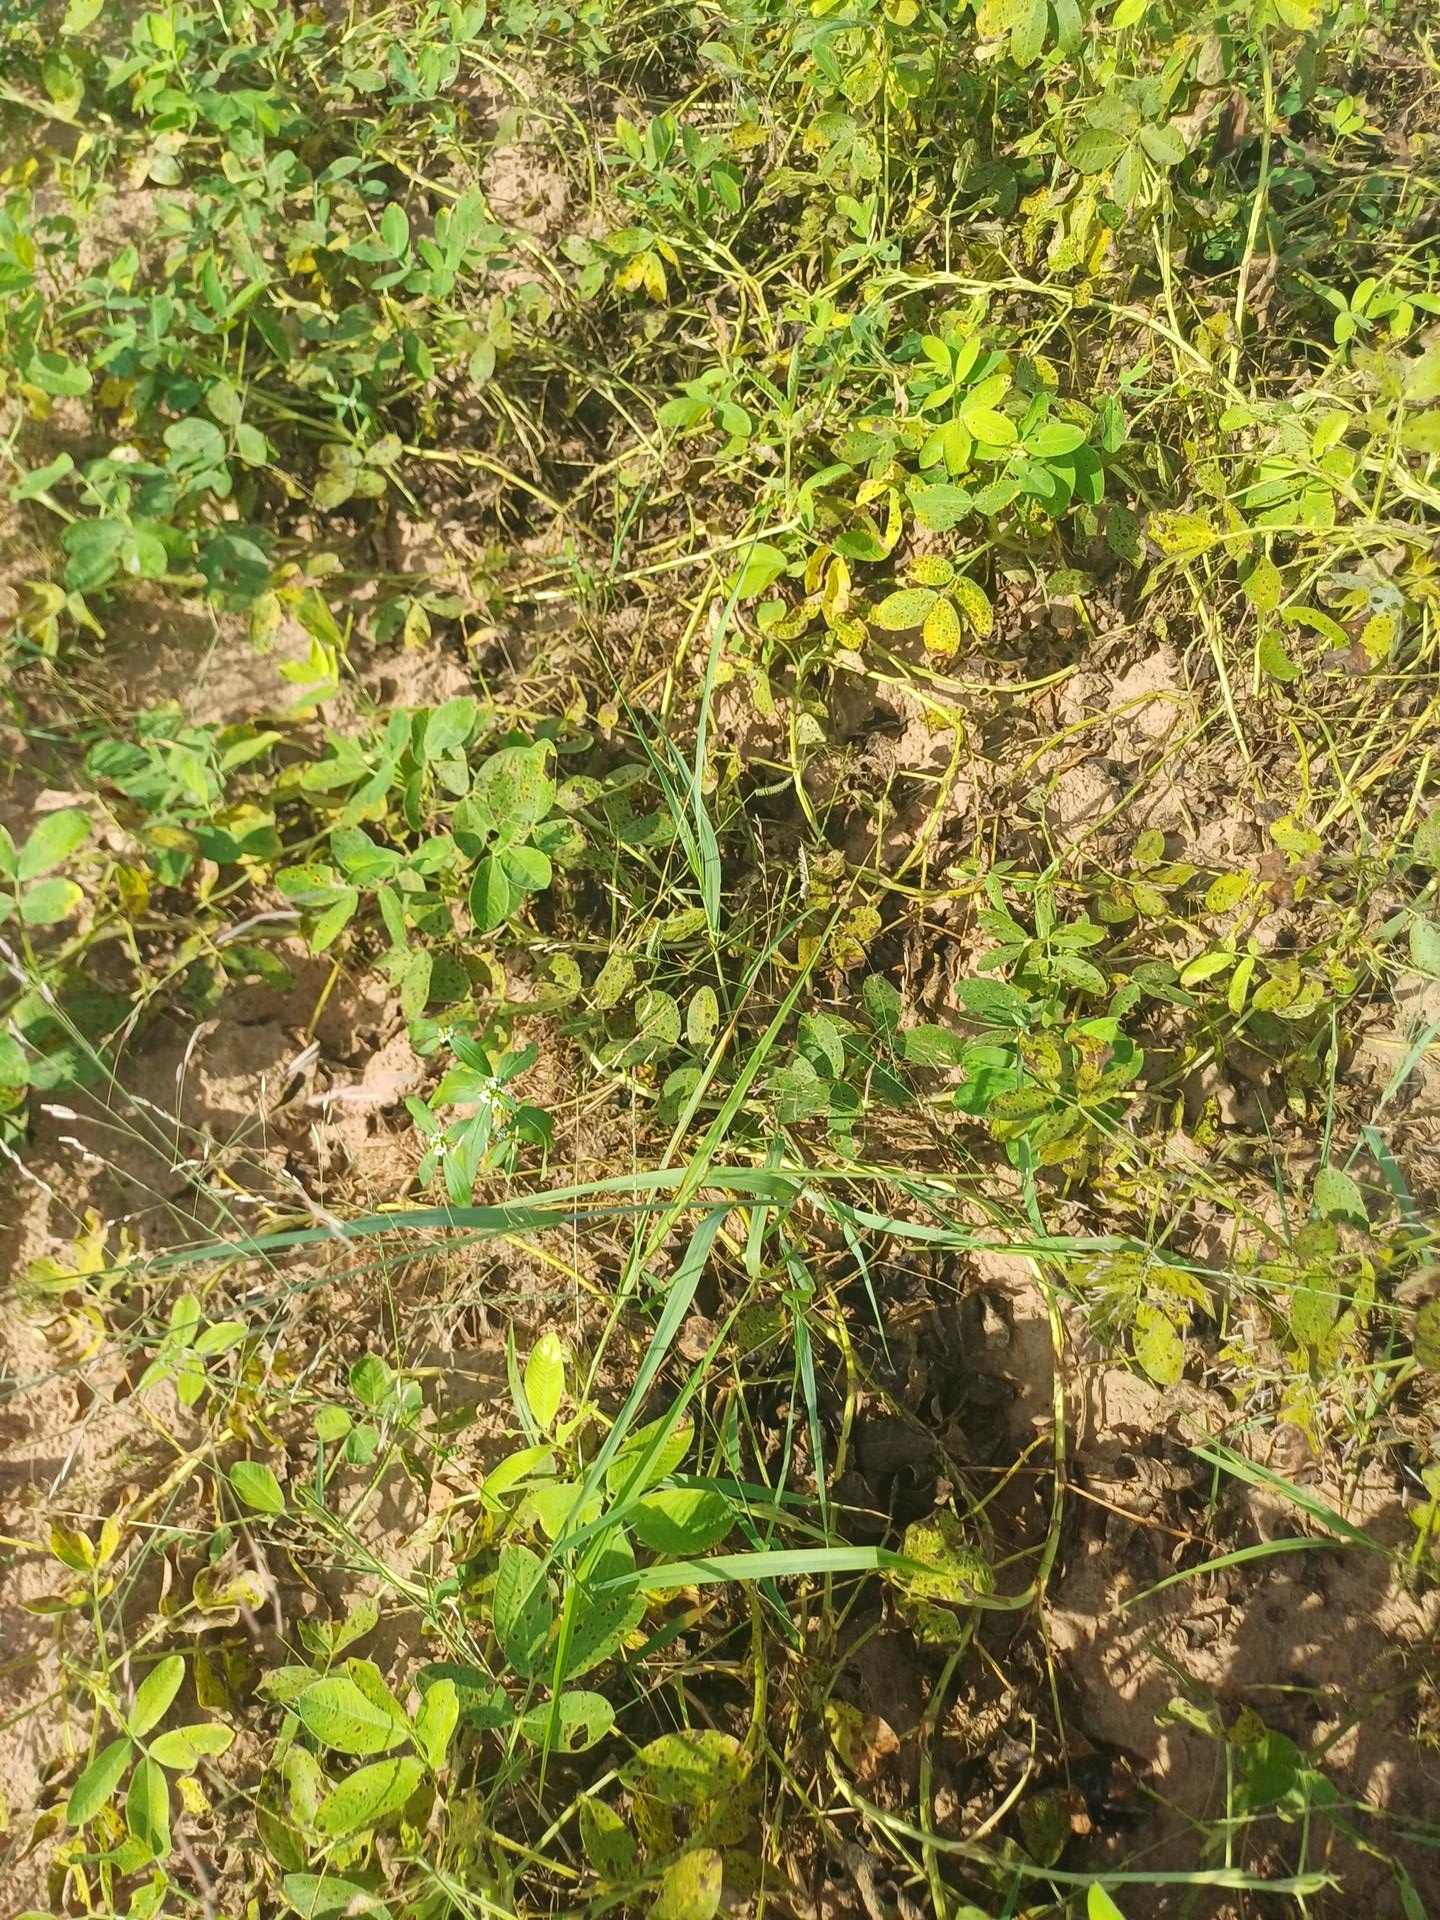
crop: groundnut
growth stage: flowering
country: Senegal
